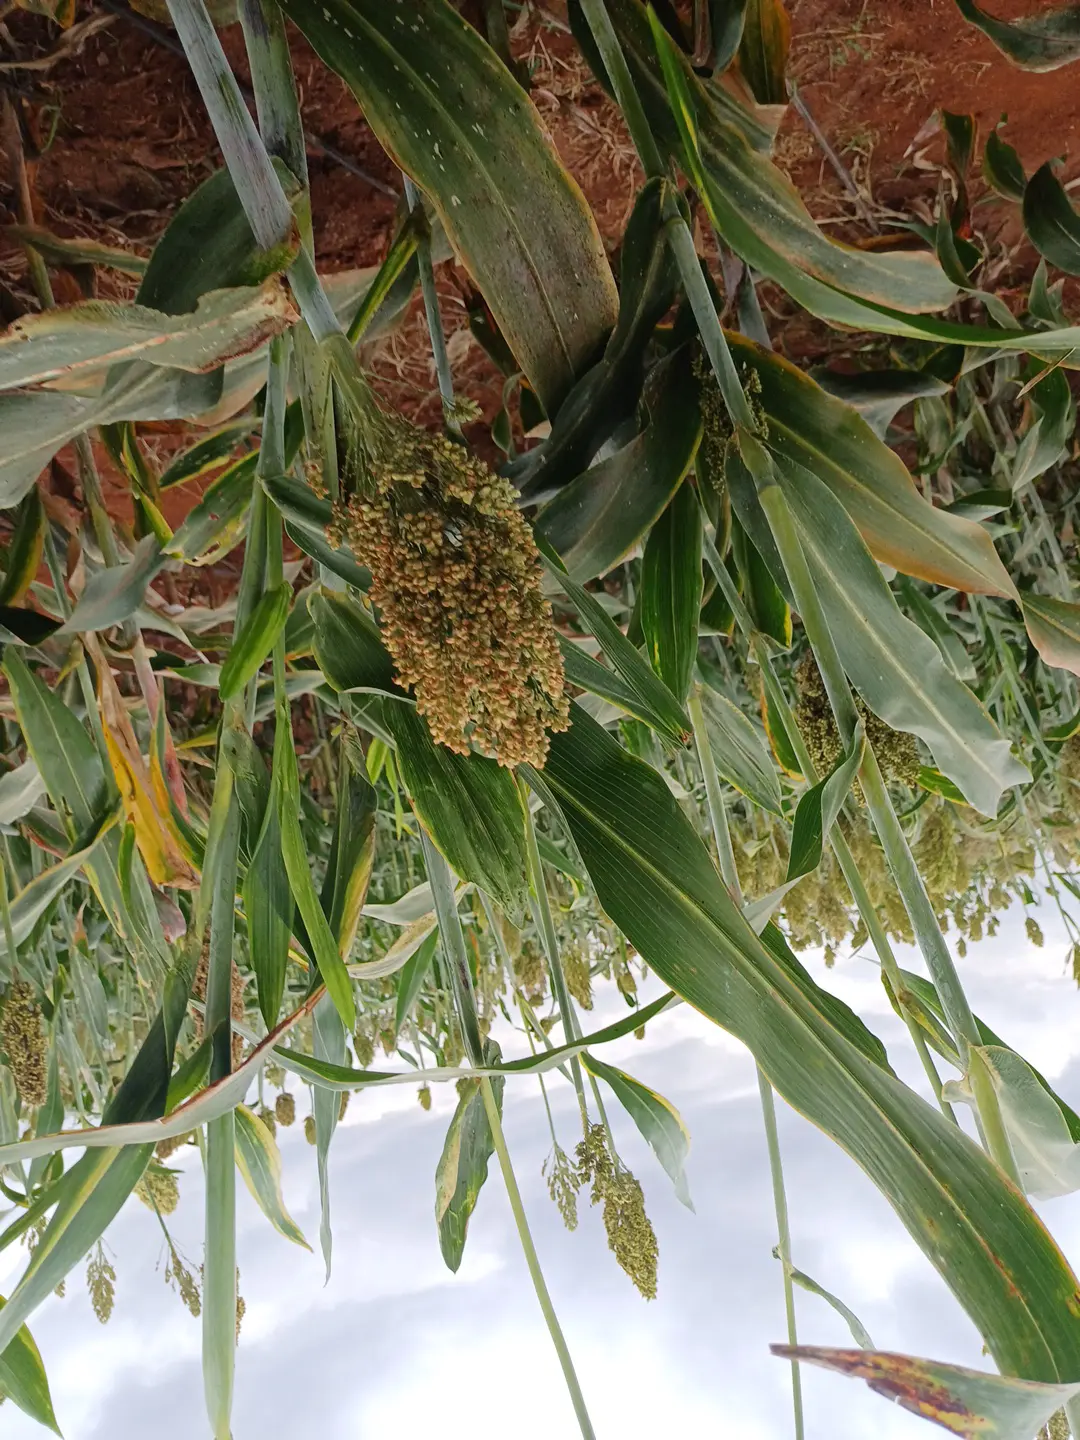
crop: sorghum
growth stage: filling grain
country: Kenya
